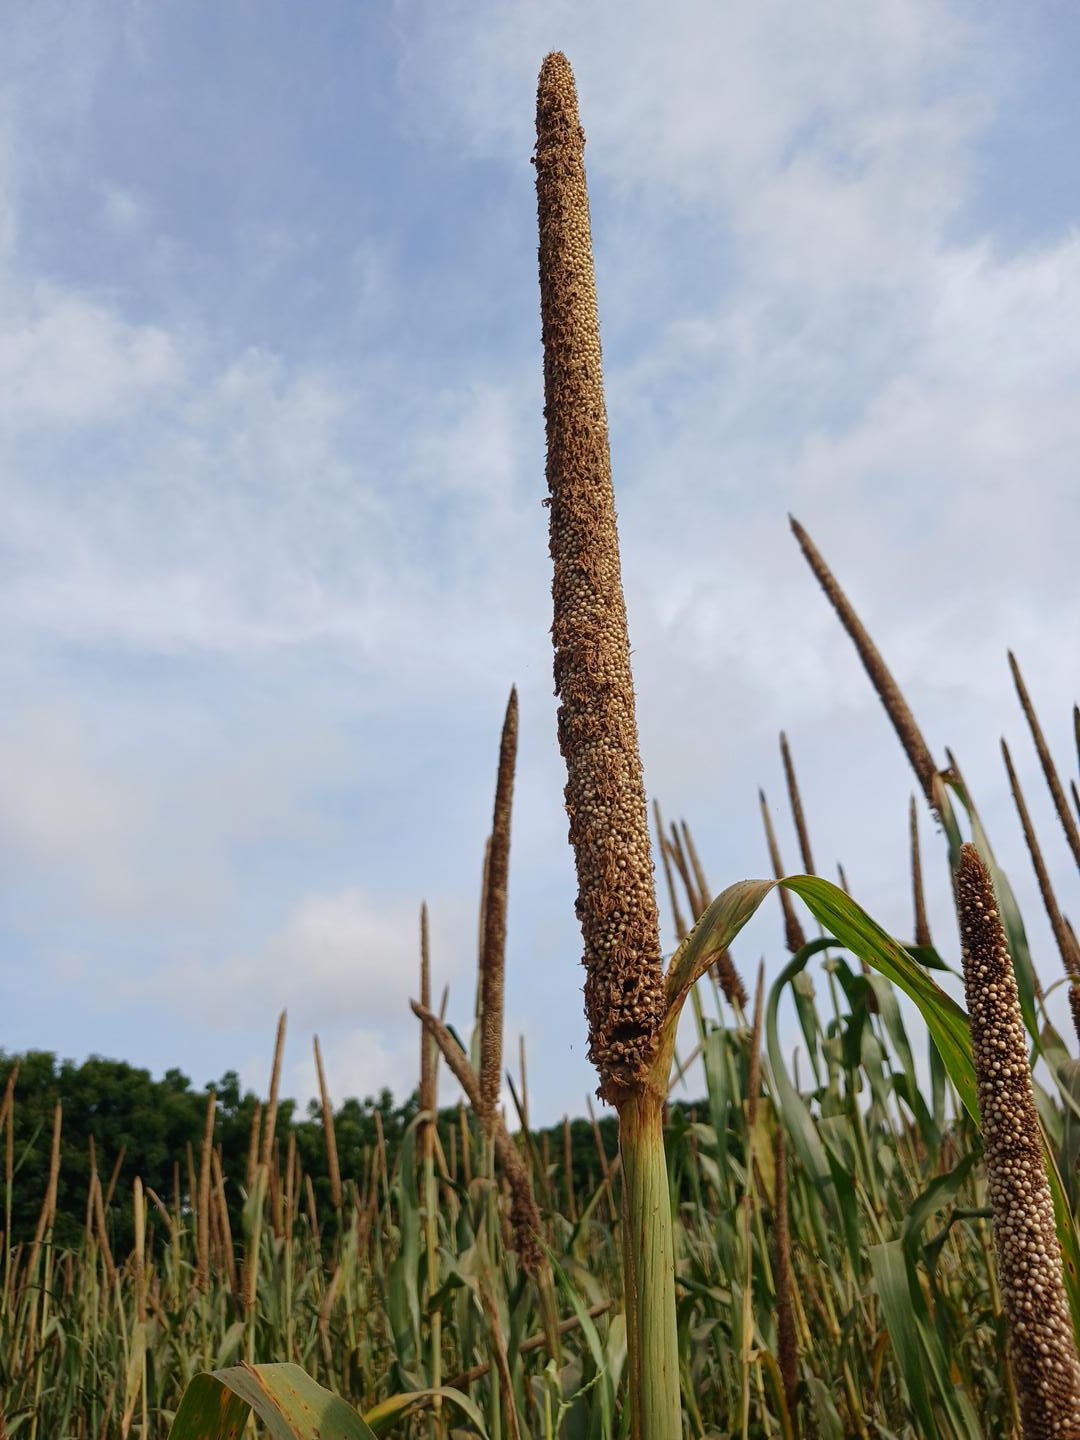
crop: pearl millet
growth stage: maturity
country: Senegal
